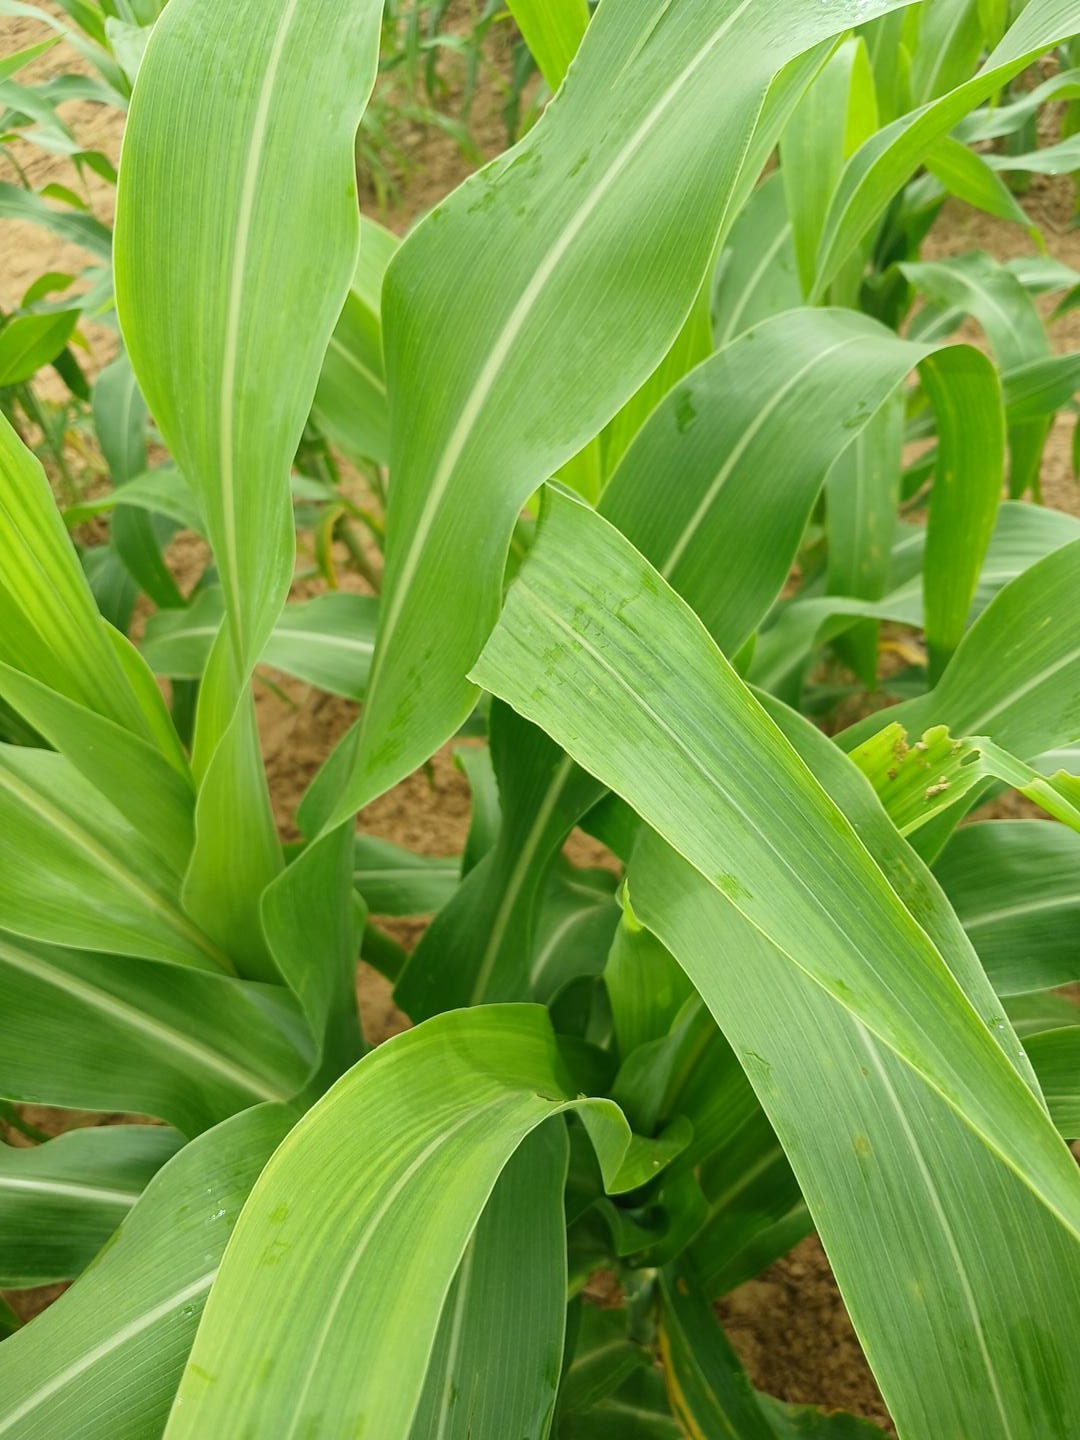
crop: sorghum
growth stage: heading tuber
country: Senegal
